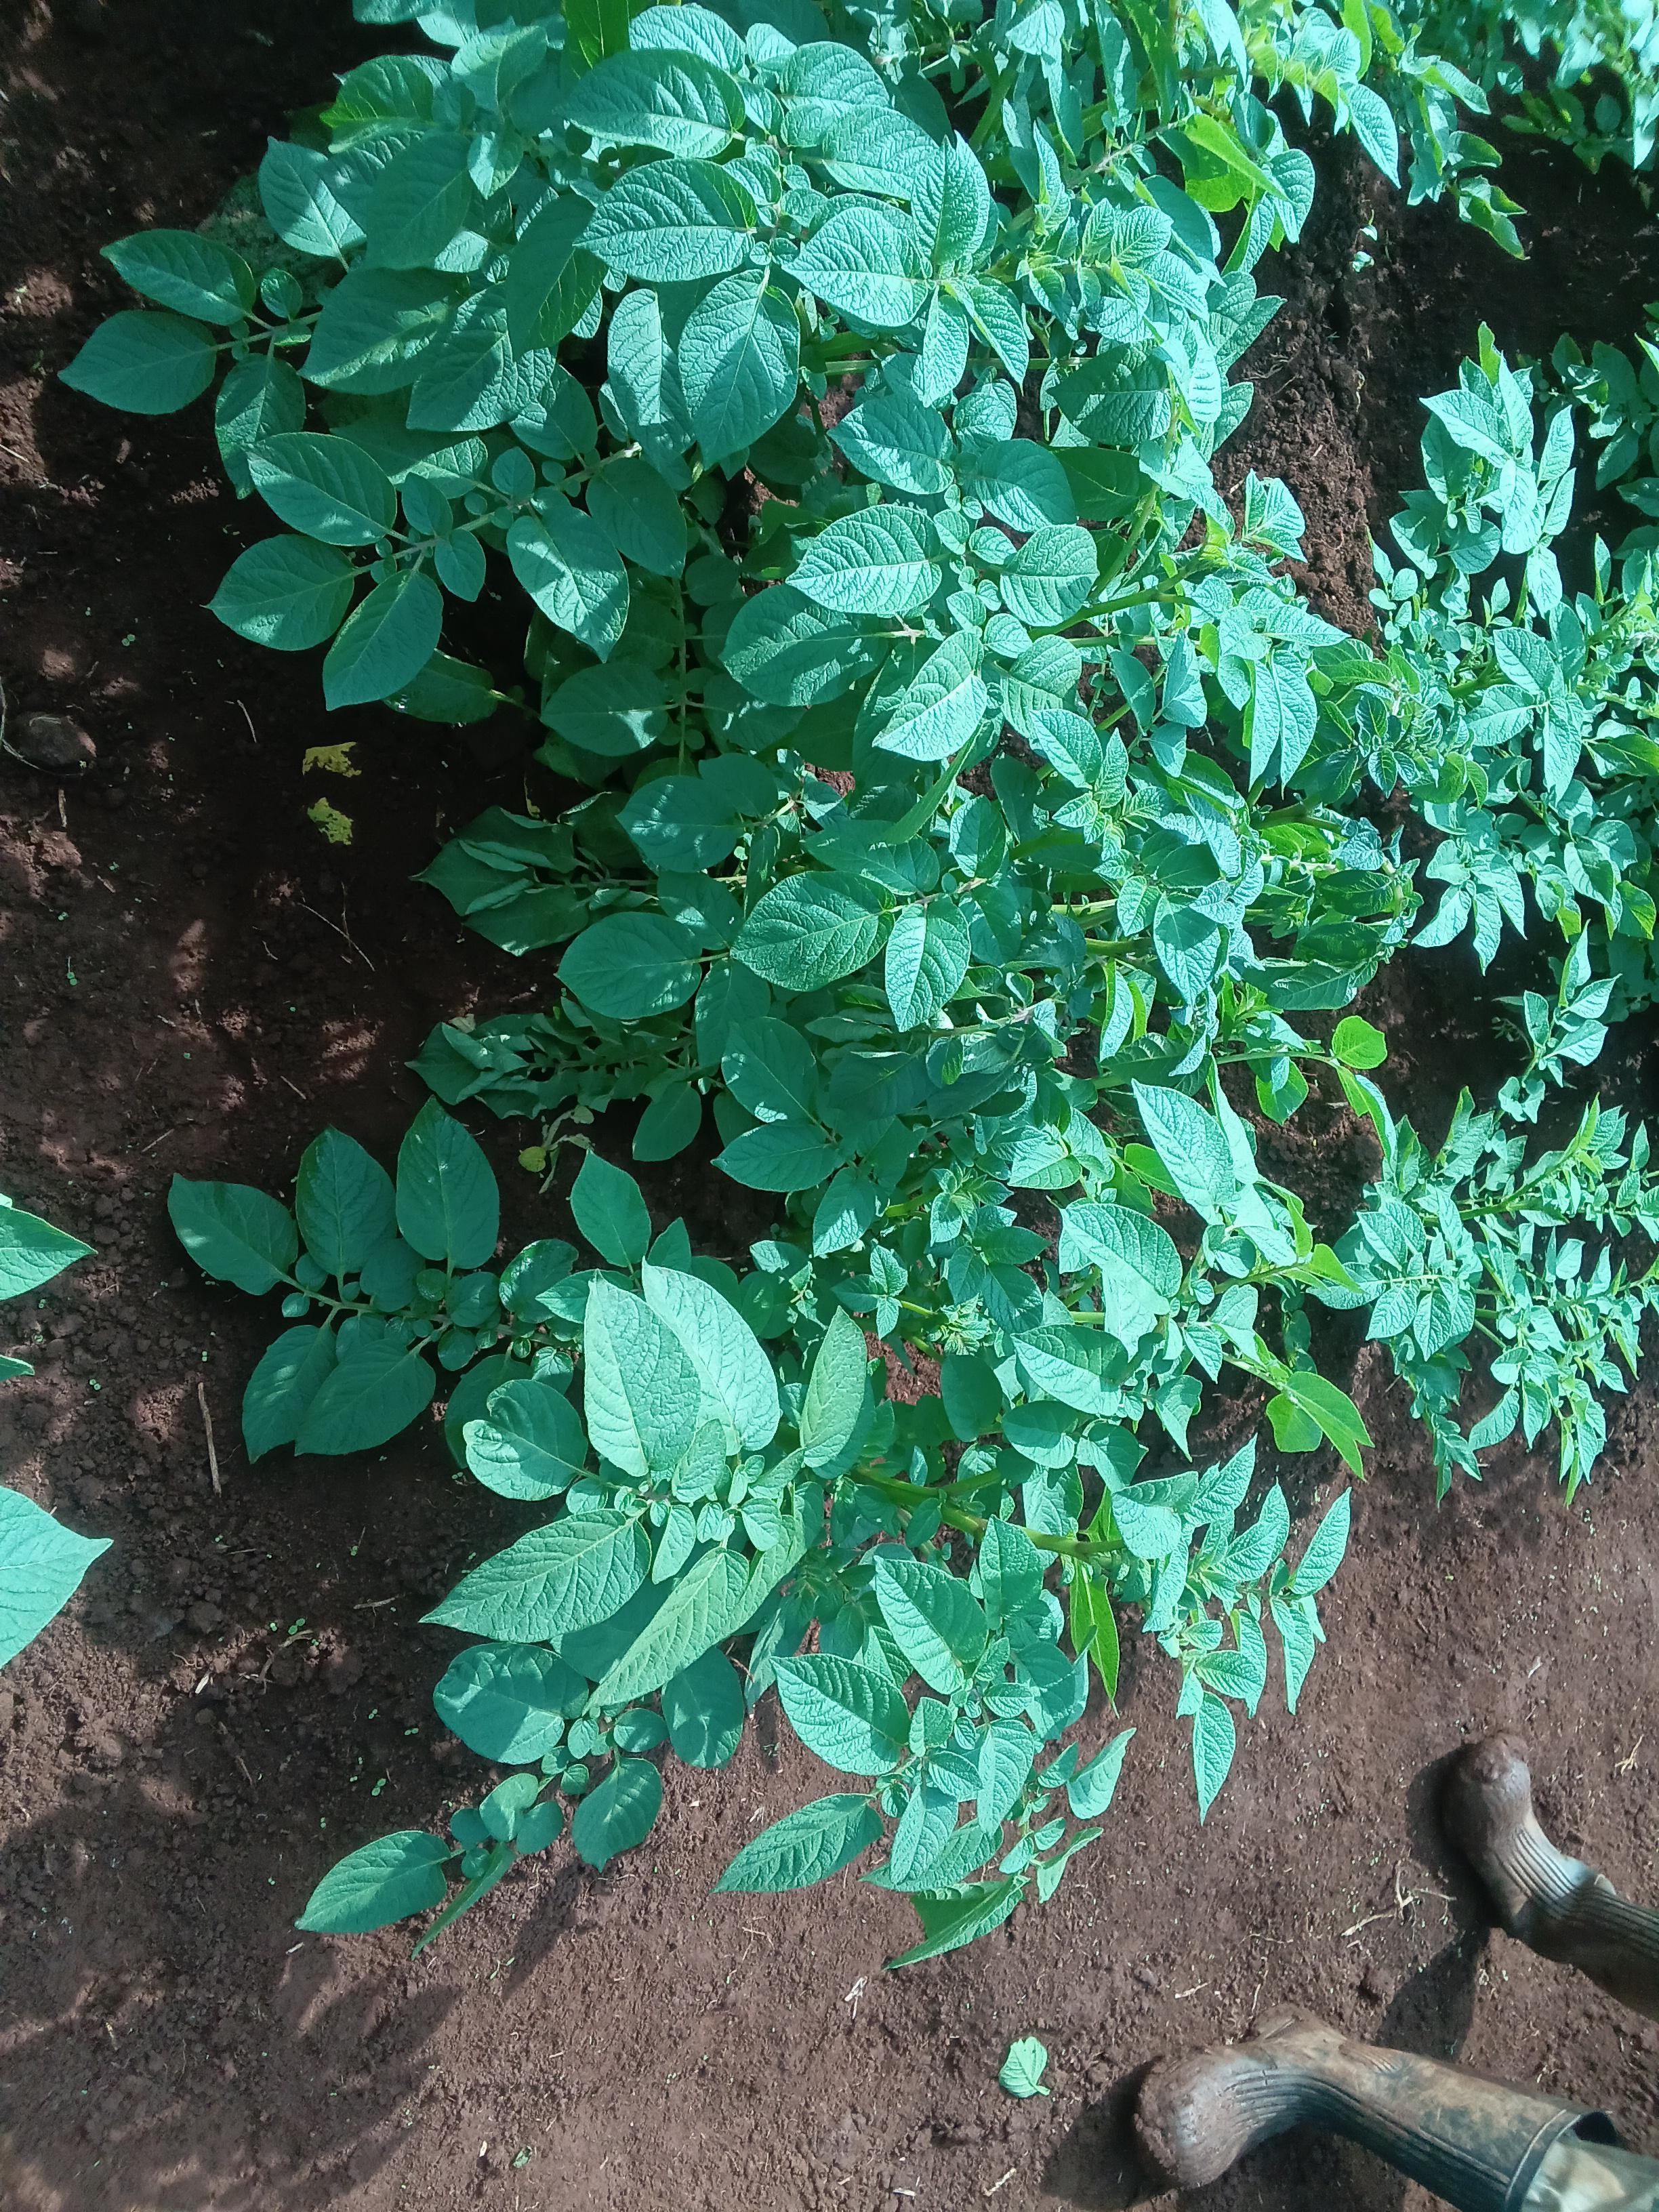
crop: potato
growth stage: vegetative
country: Kenya
